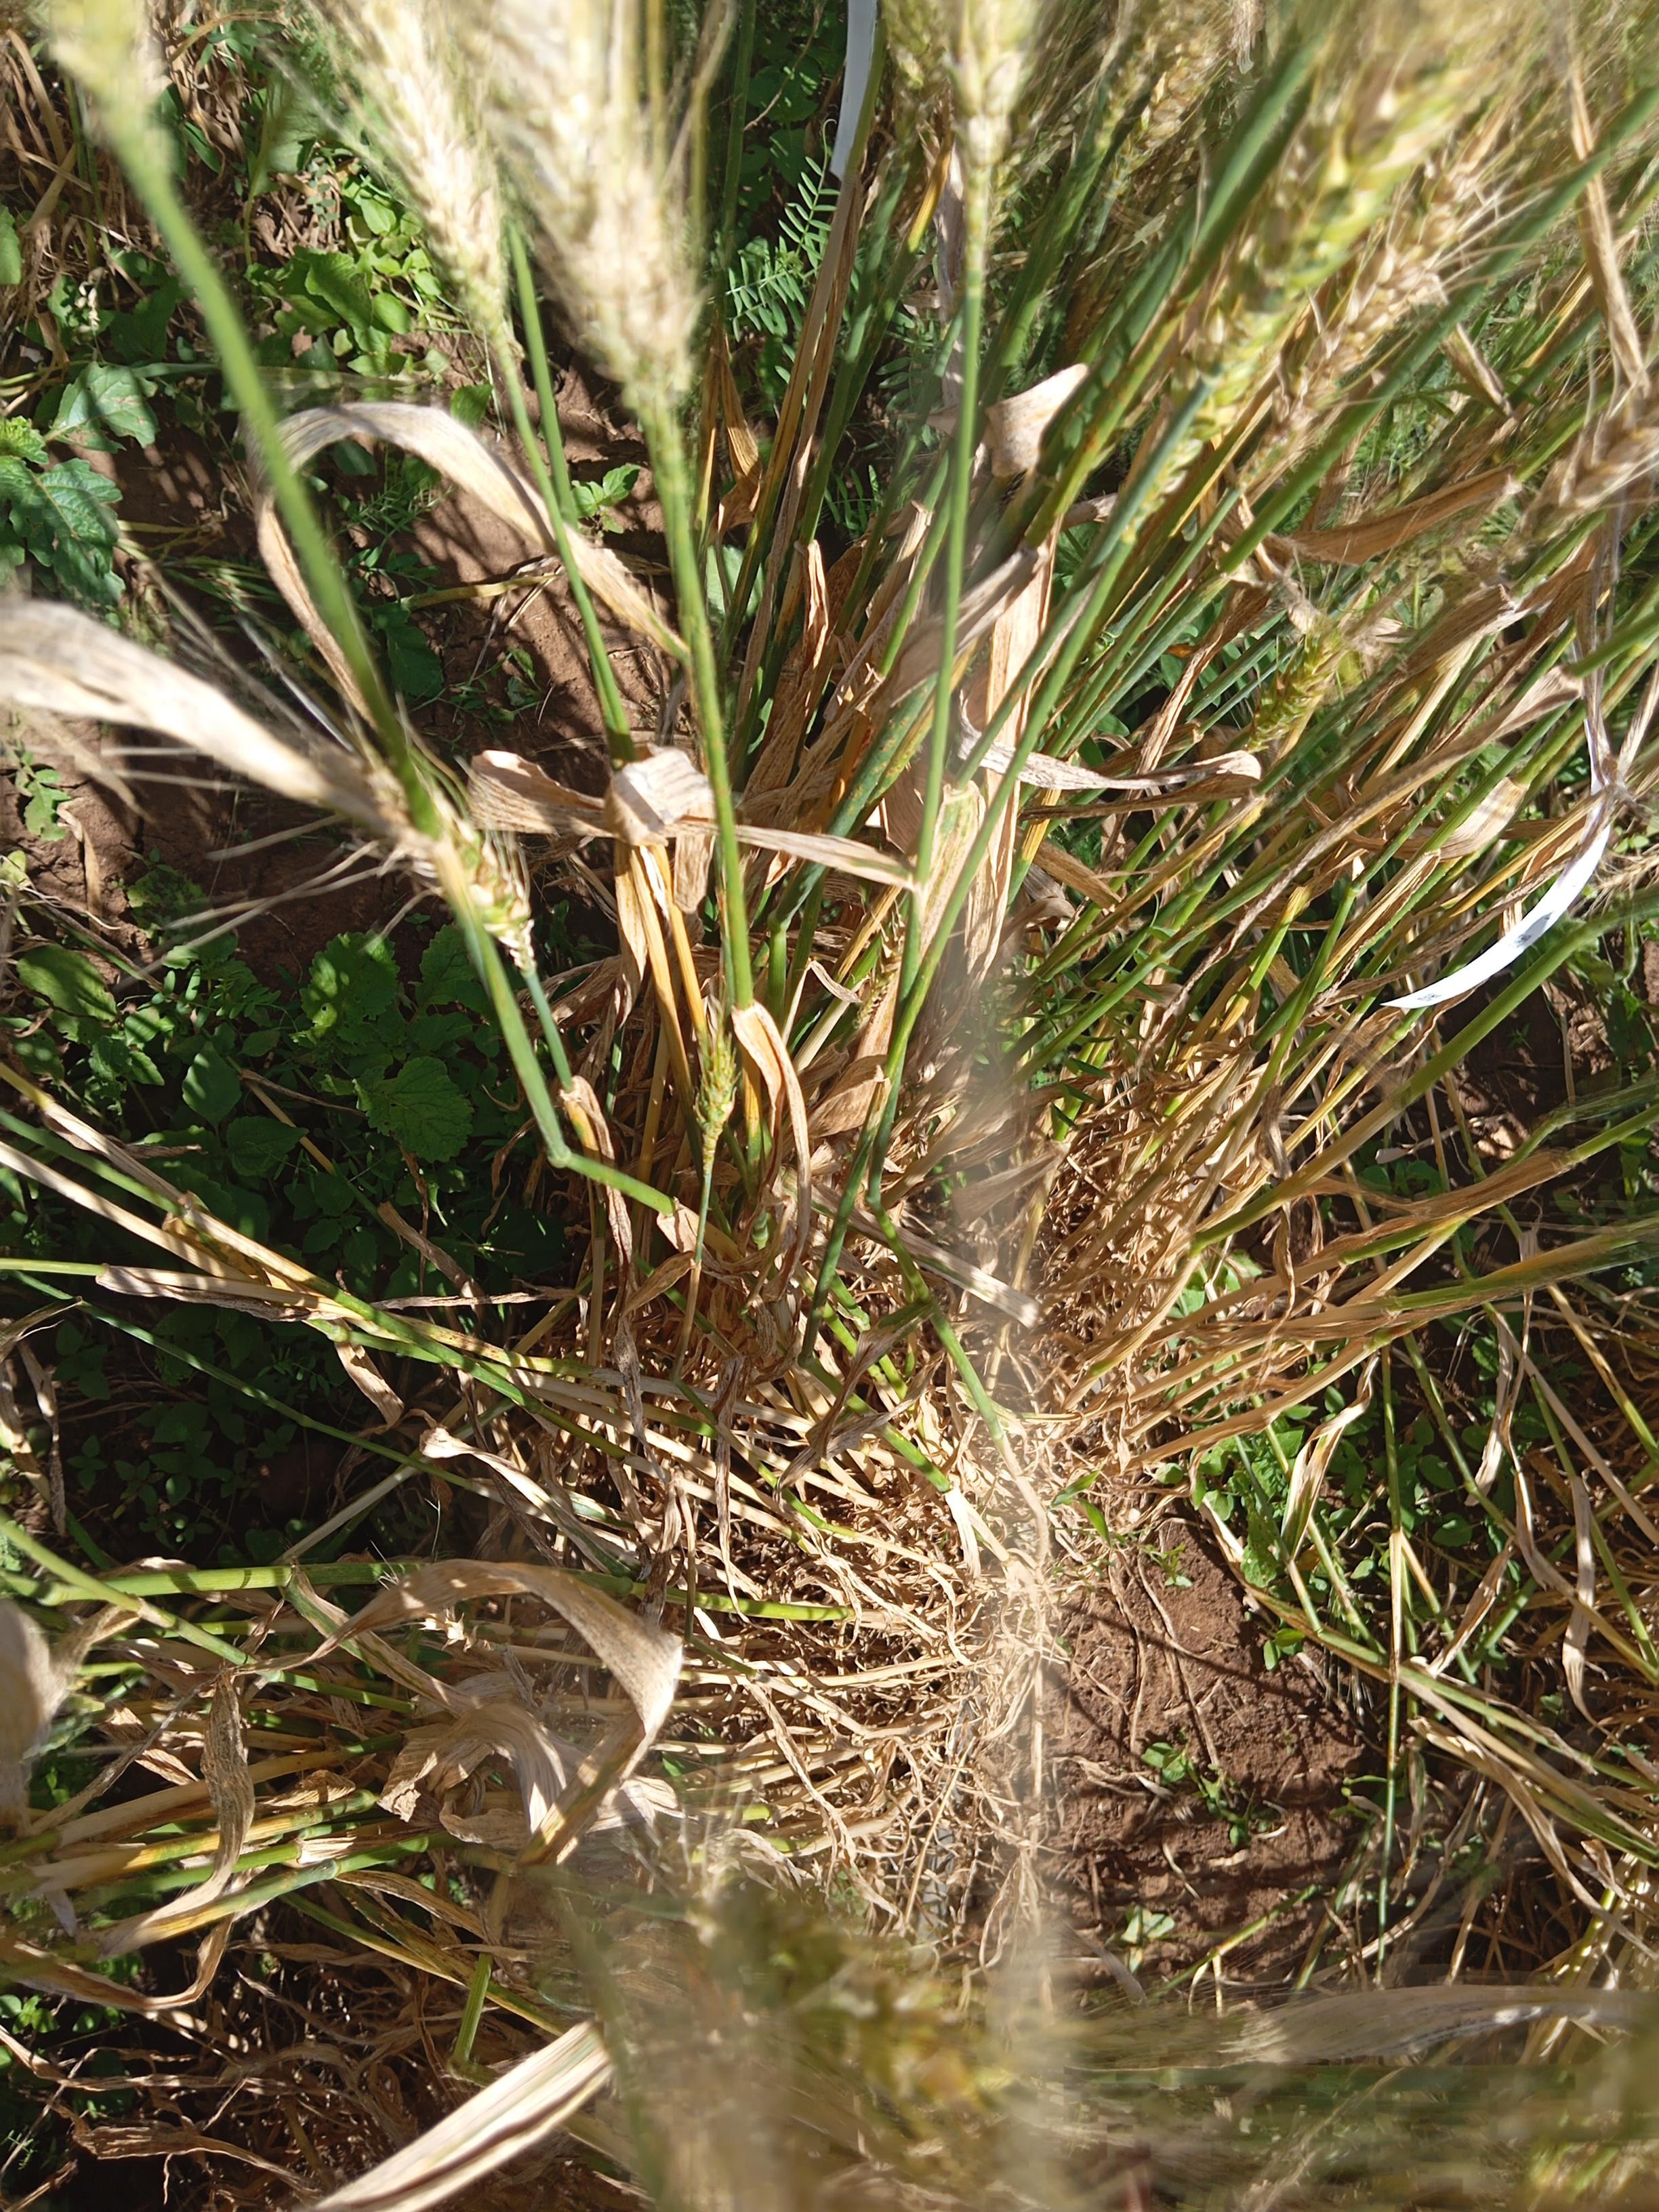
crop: wheat
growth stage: maturity
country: Kenya
